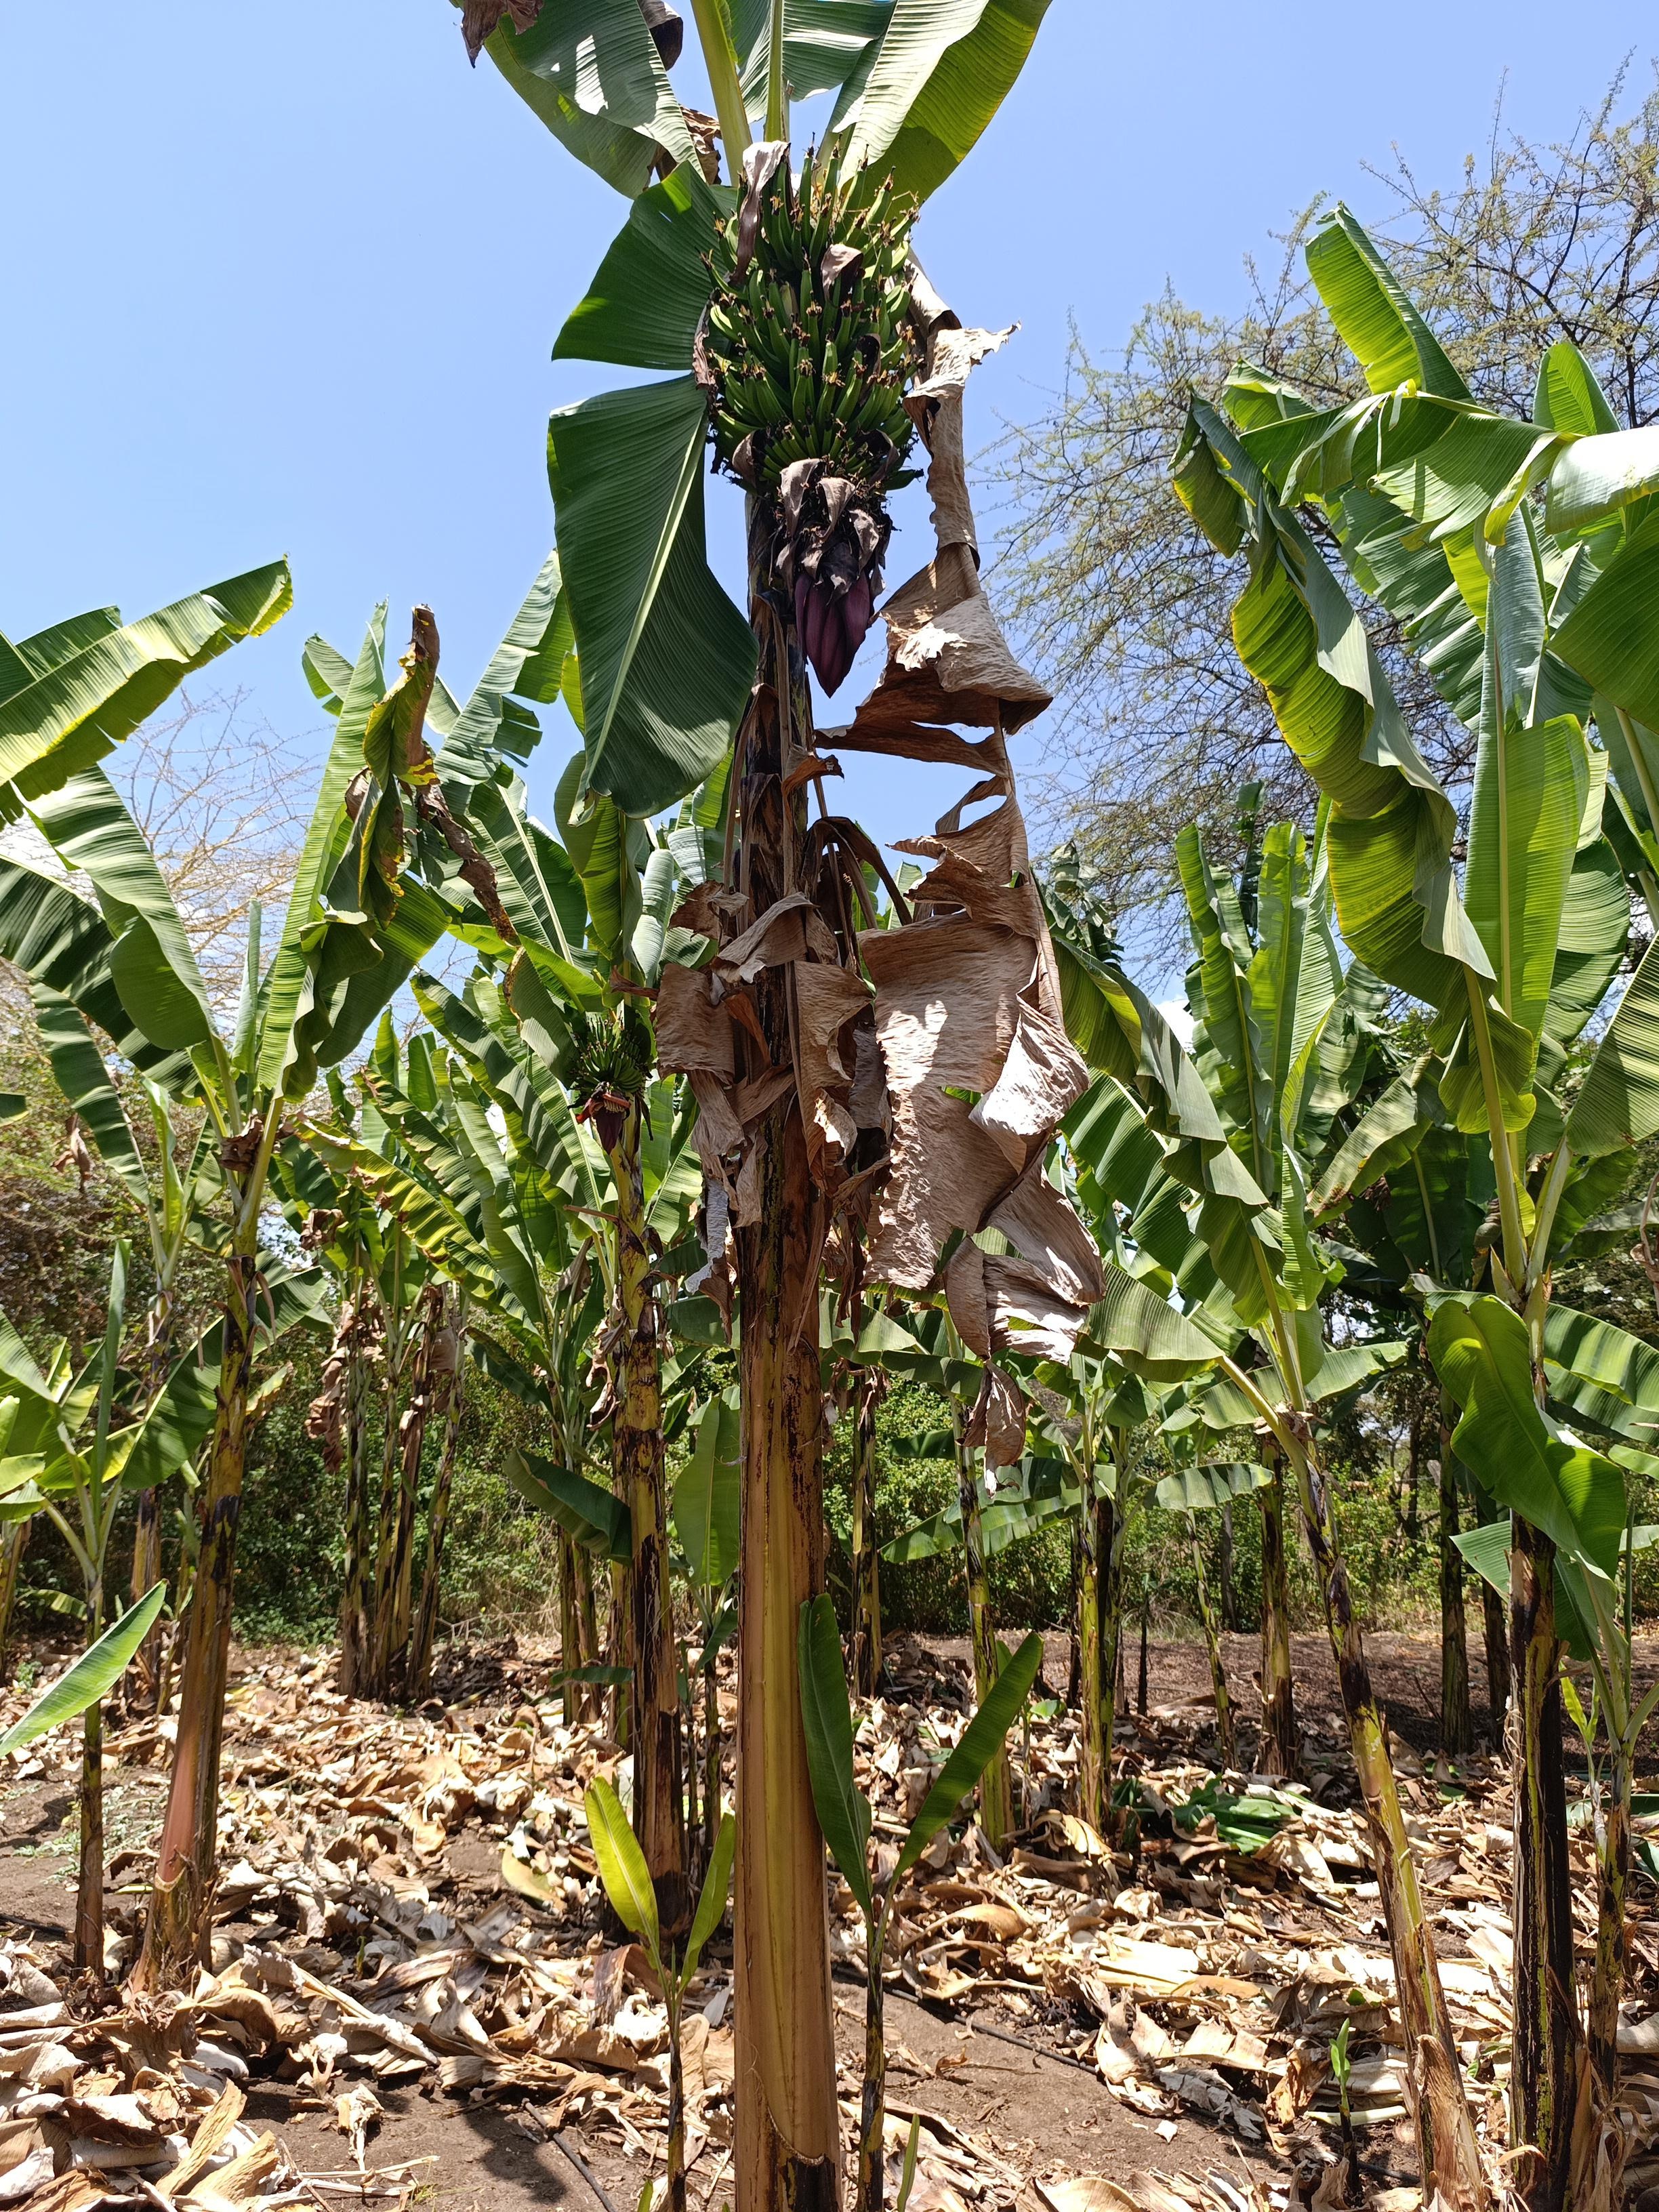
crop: banana
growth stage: development fruit
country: Tanzania
